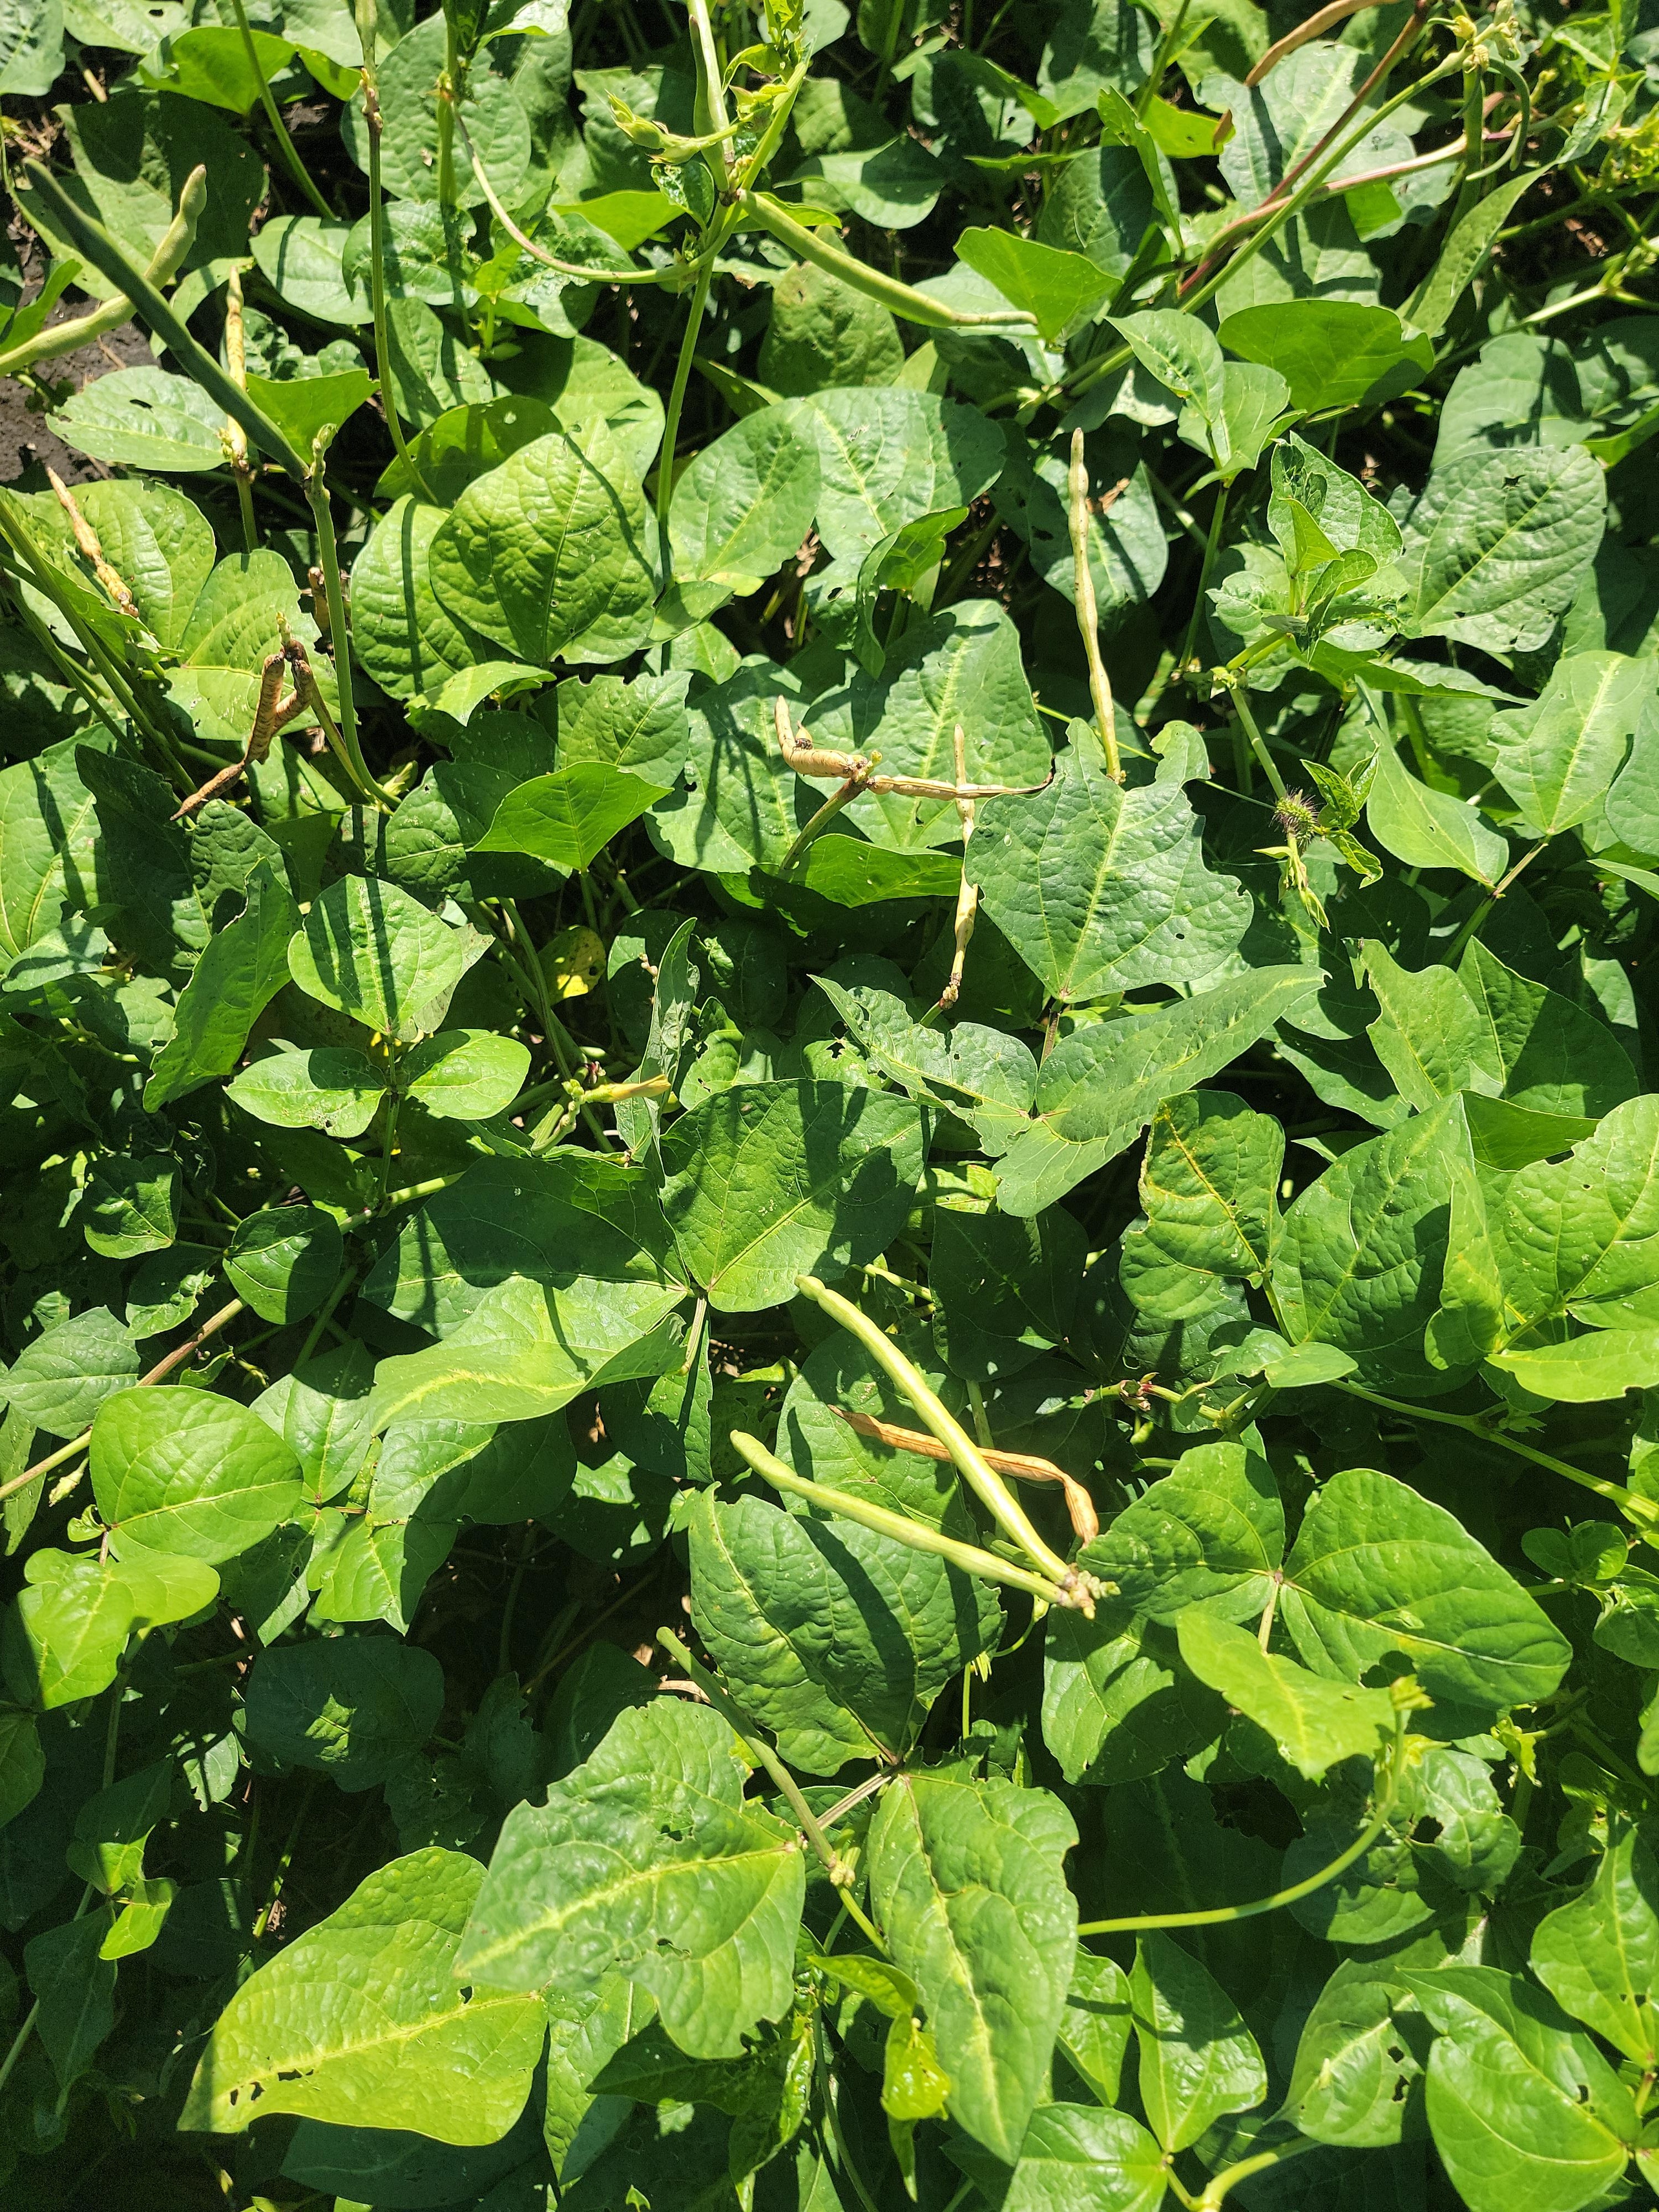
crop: cowpea
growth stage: development pod
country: Tanzania
